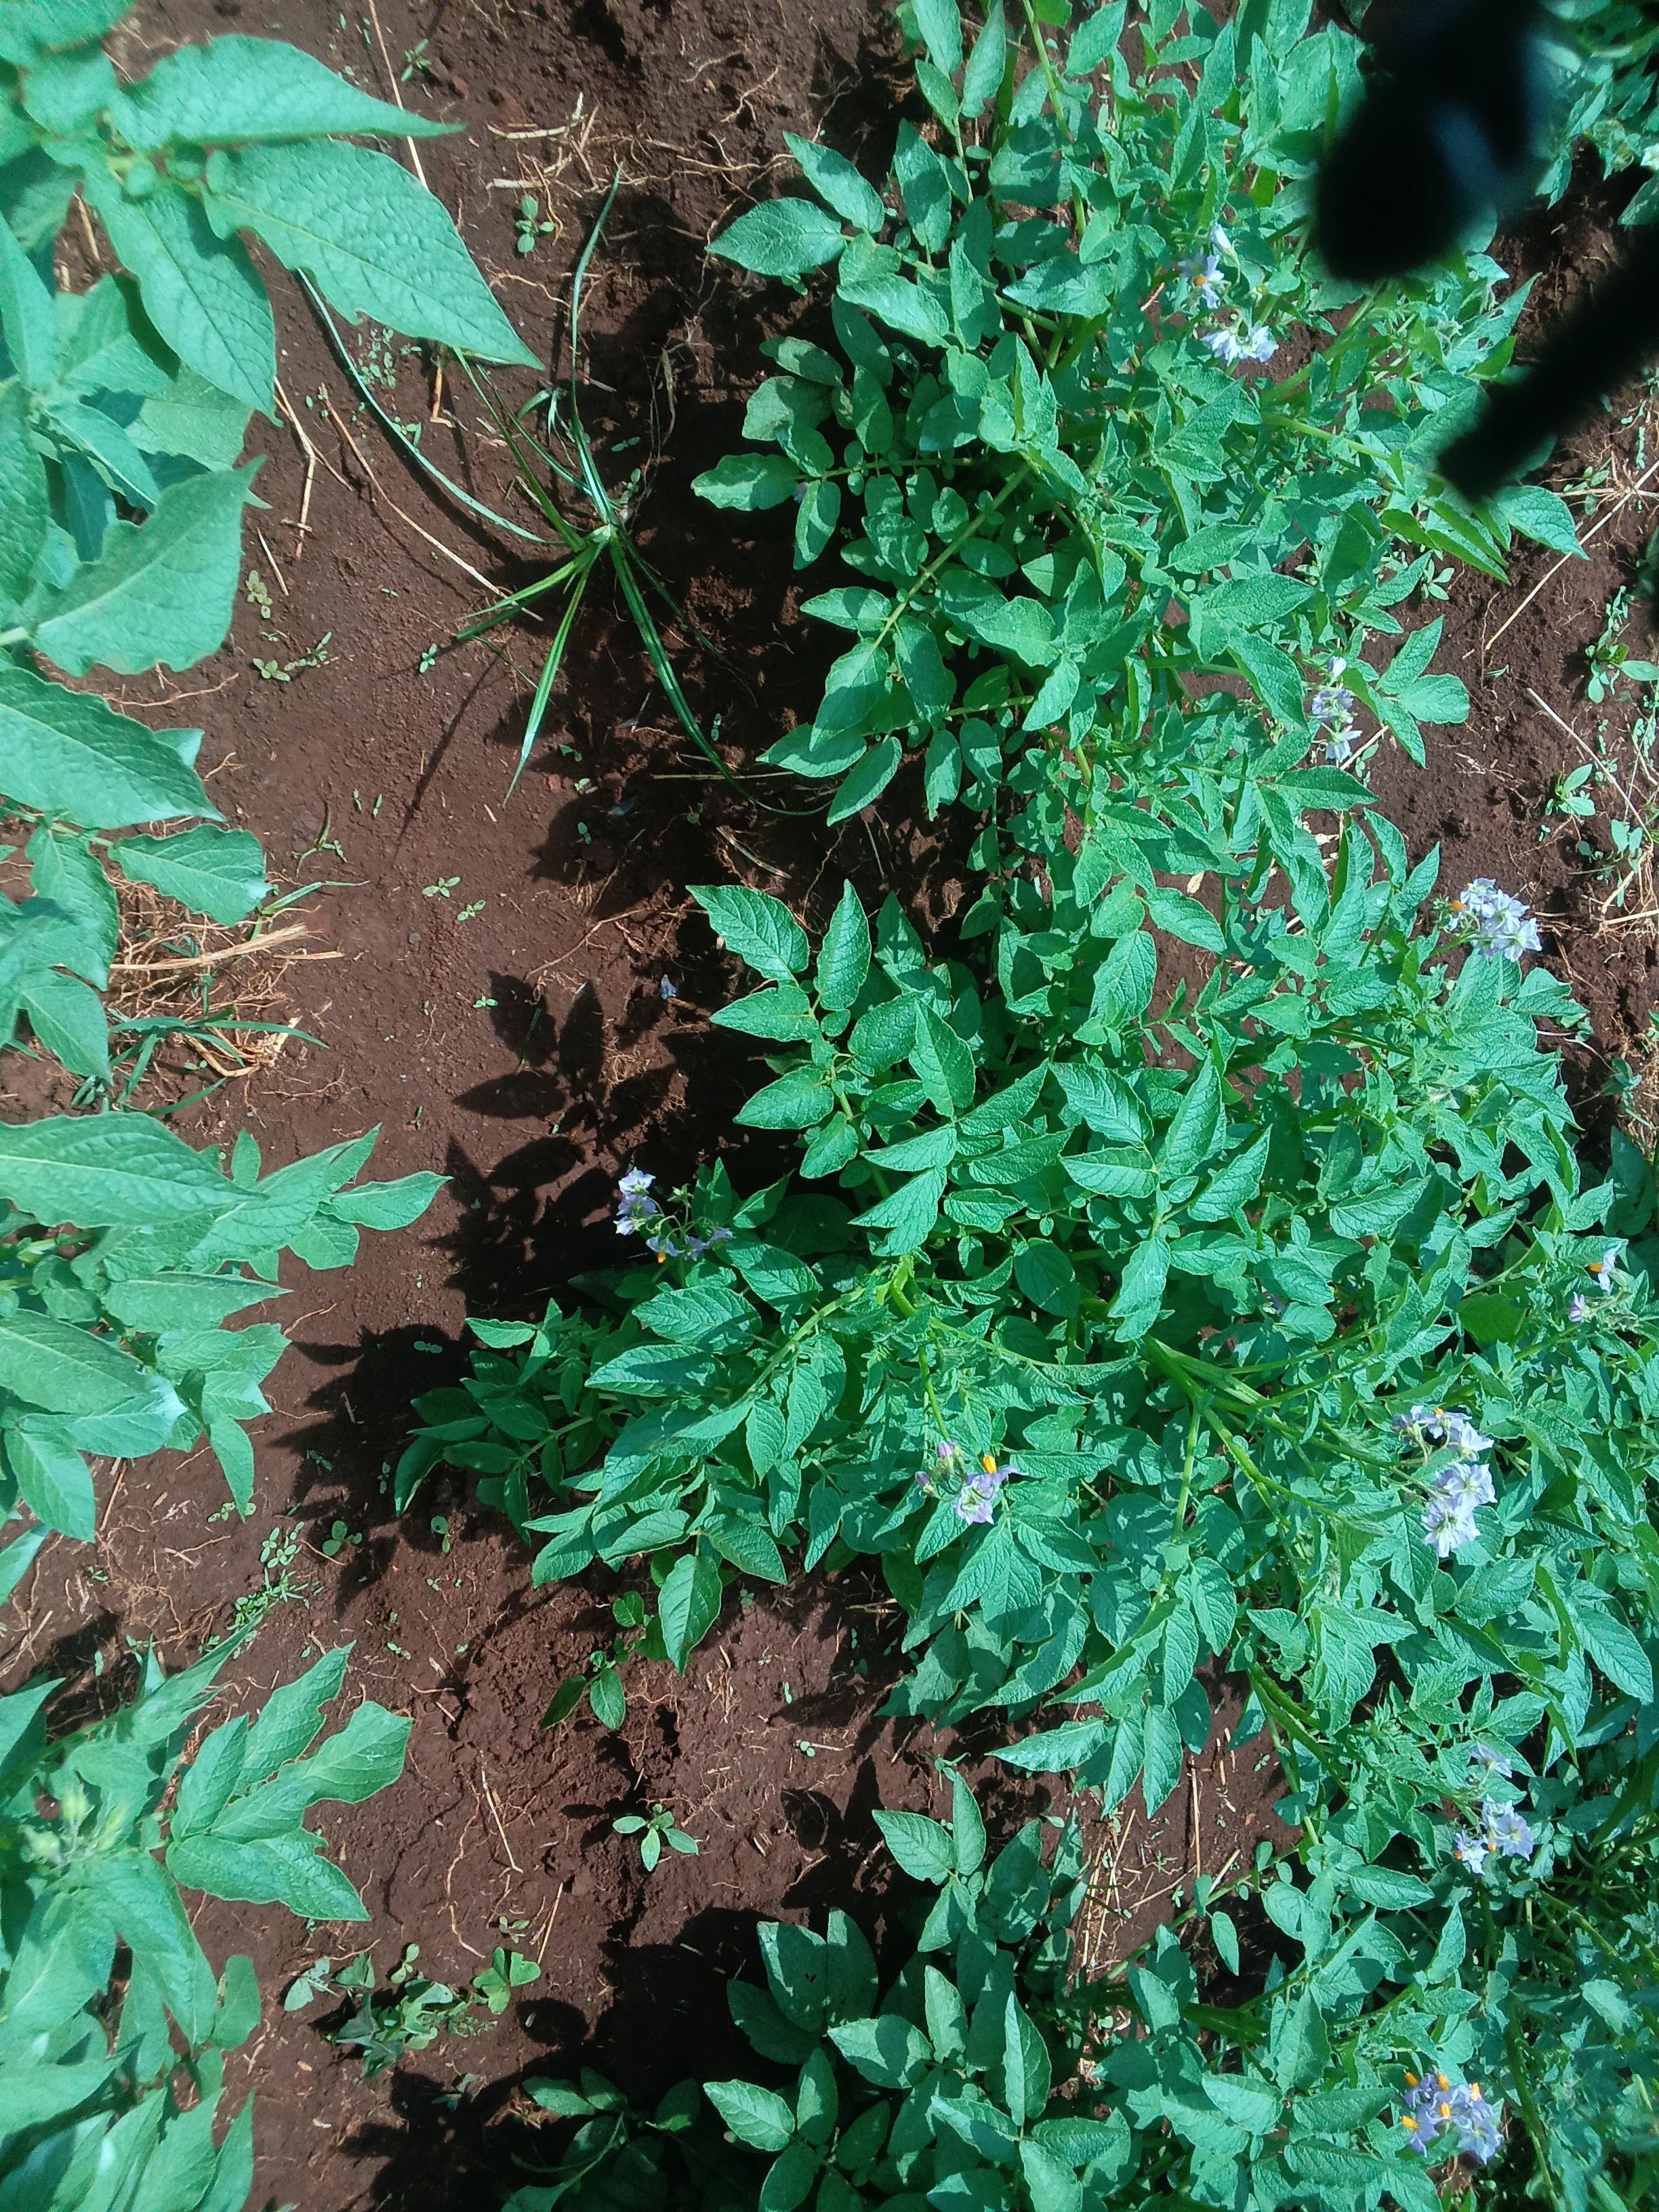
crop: potato
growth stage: flowering
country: Kenya
